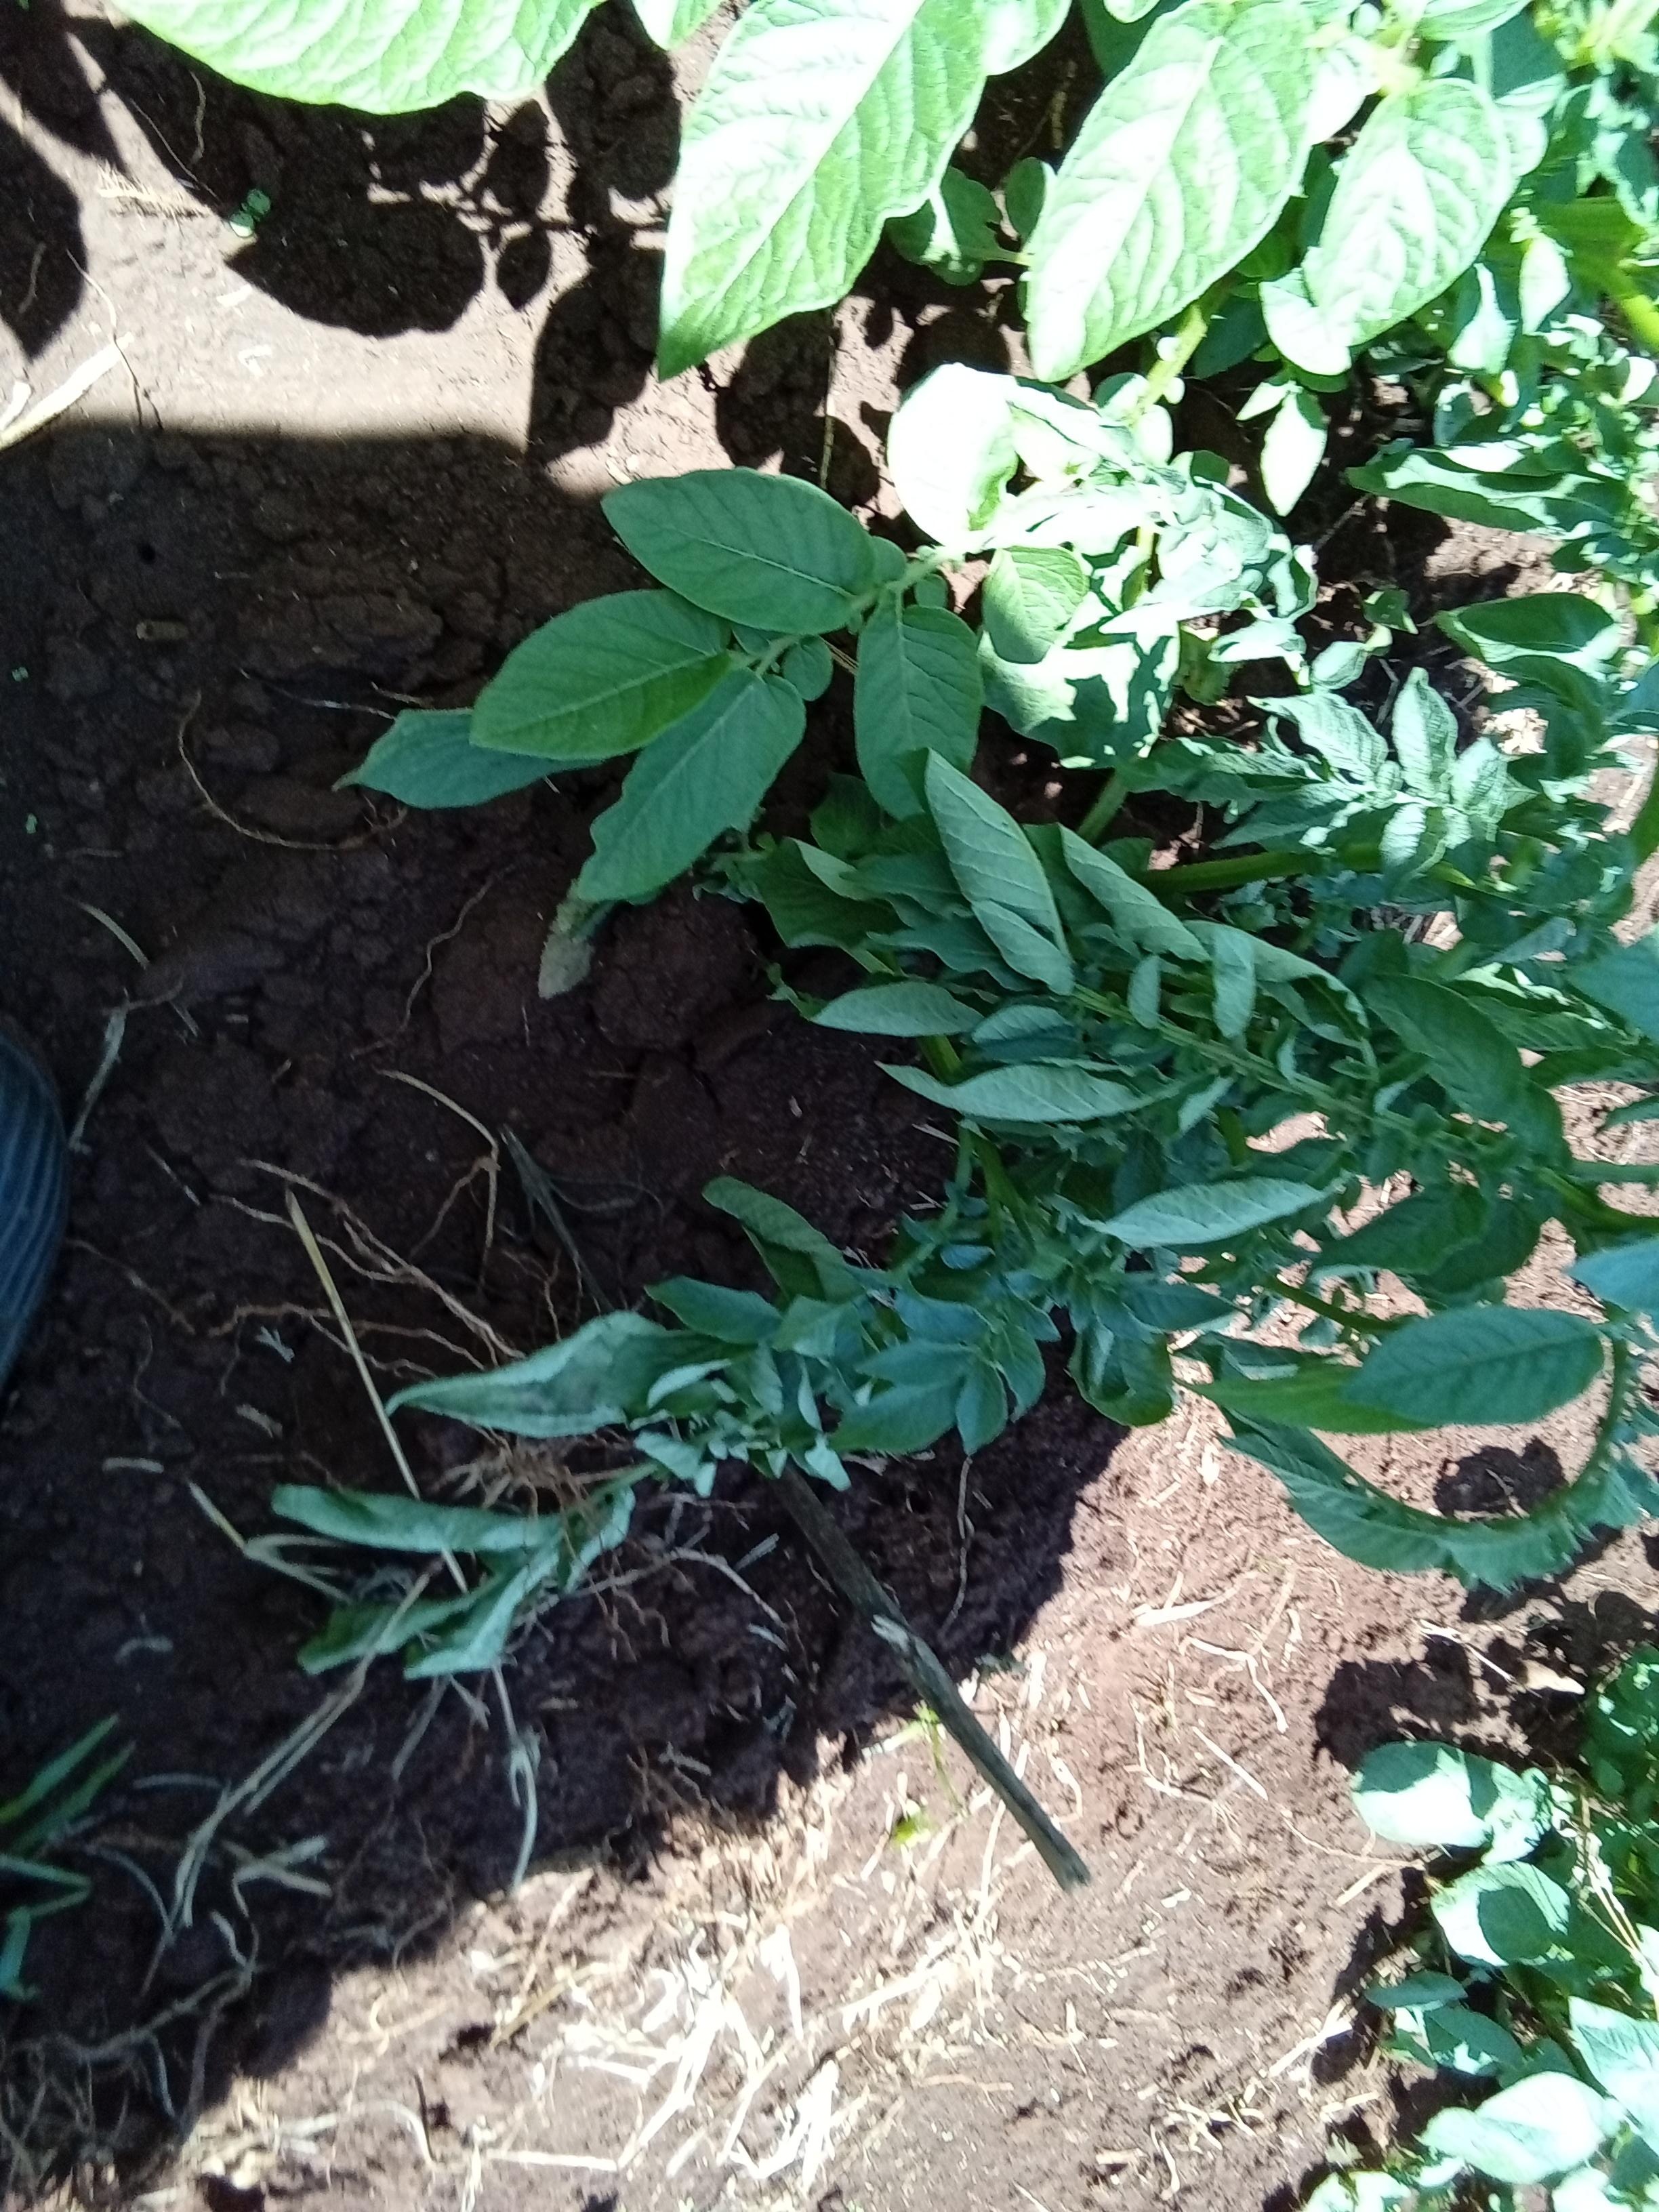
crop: potato
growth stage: vegetative
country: Kenya
